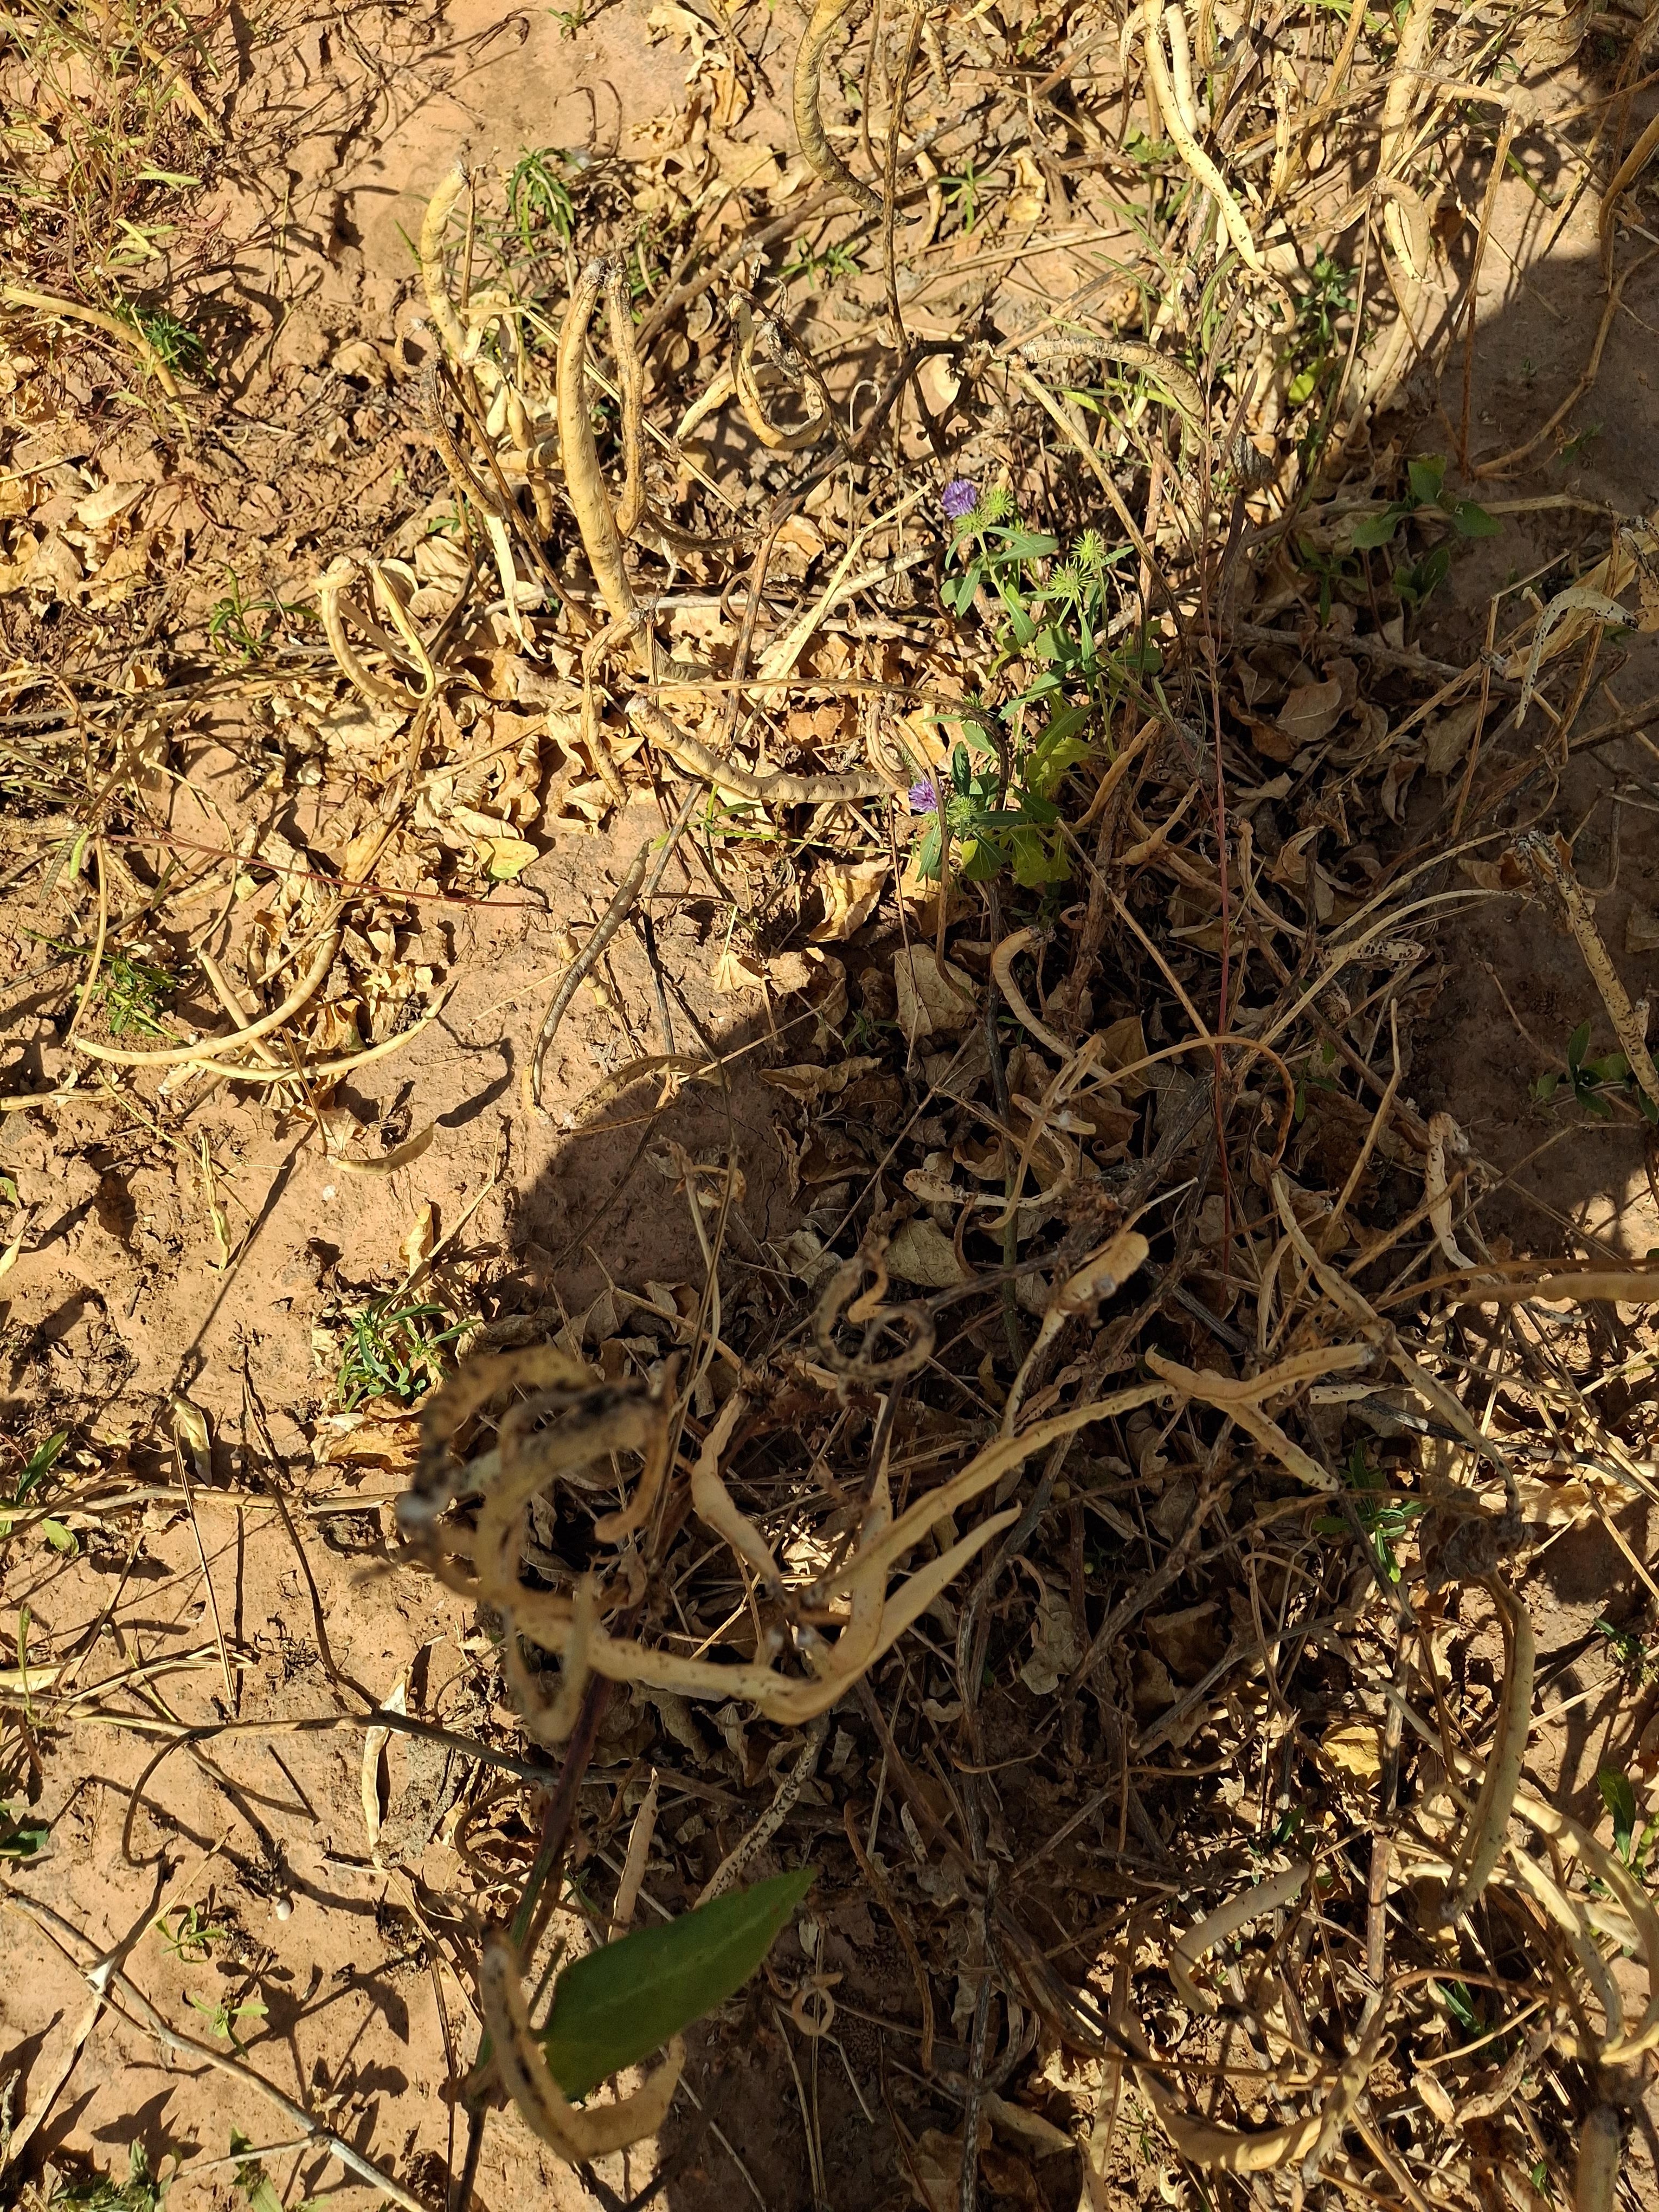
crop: cowpea
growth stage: maturity
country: Nigeria
